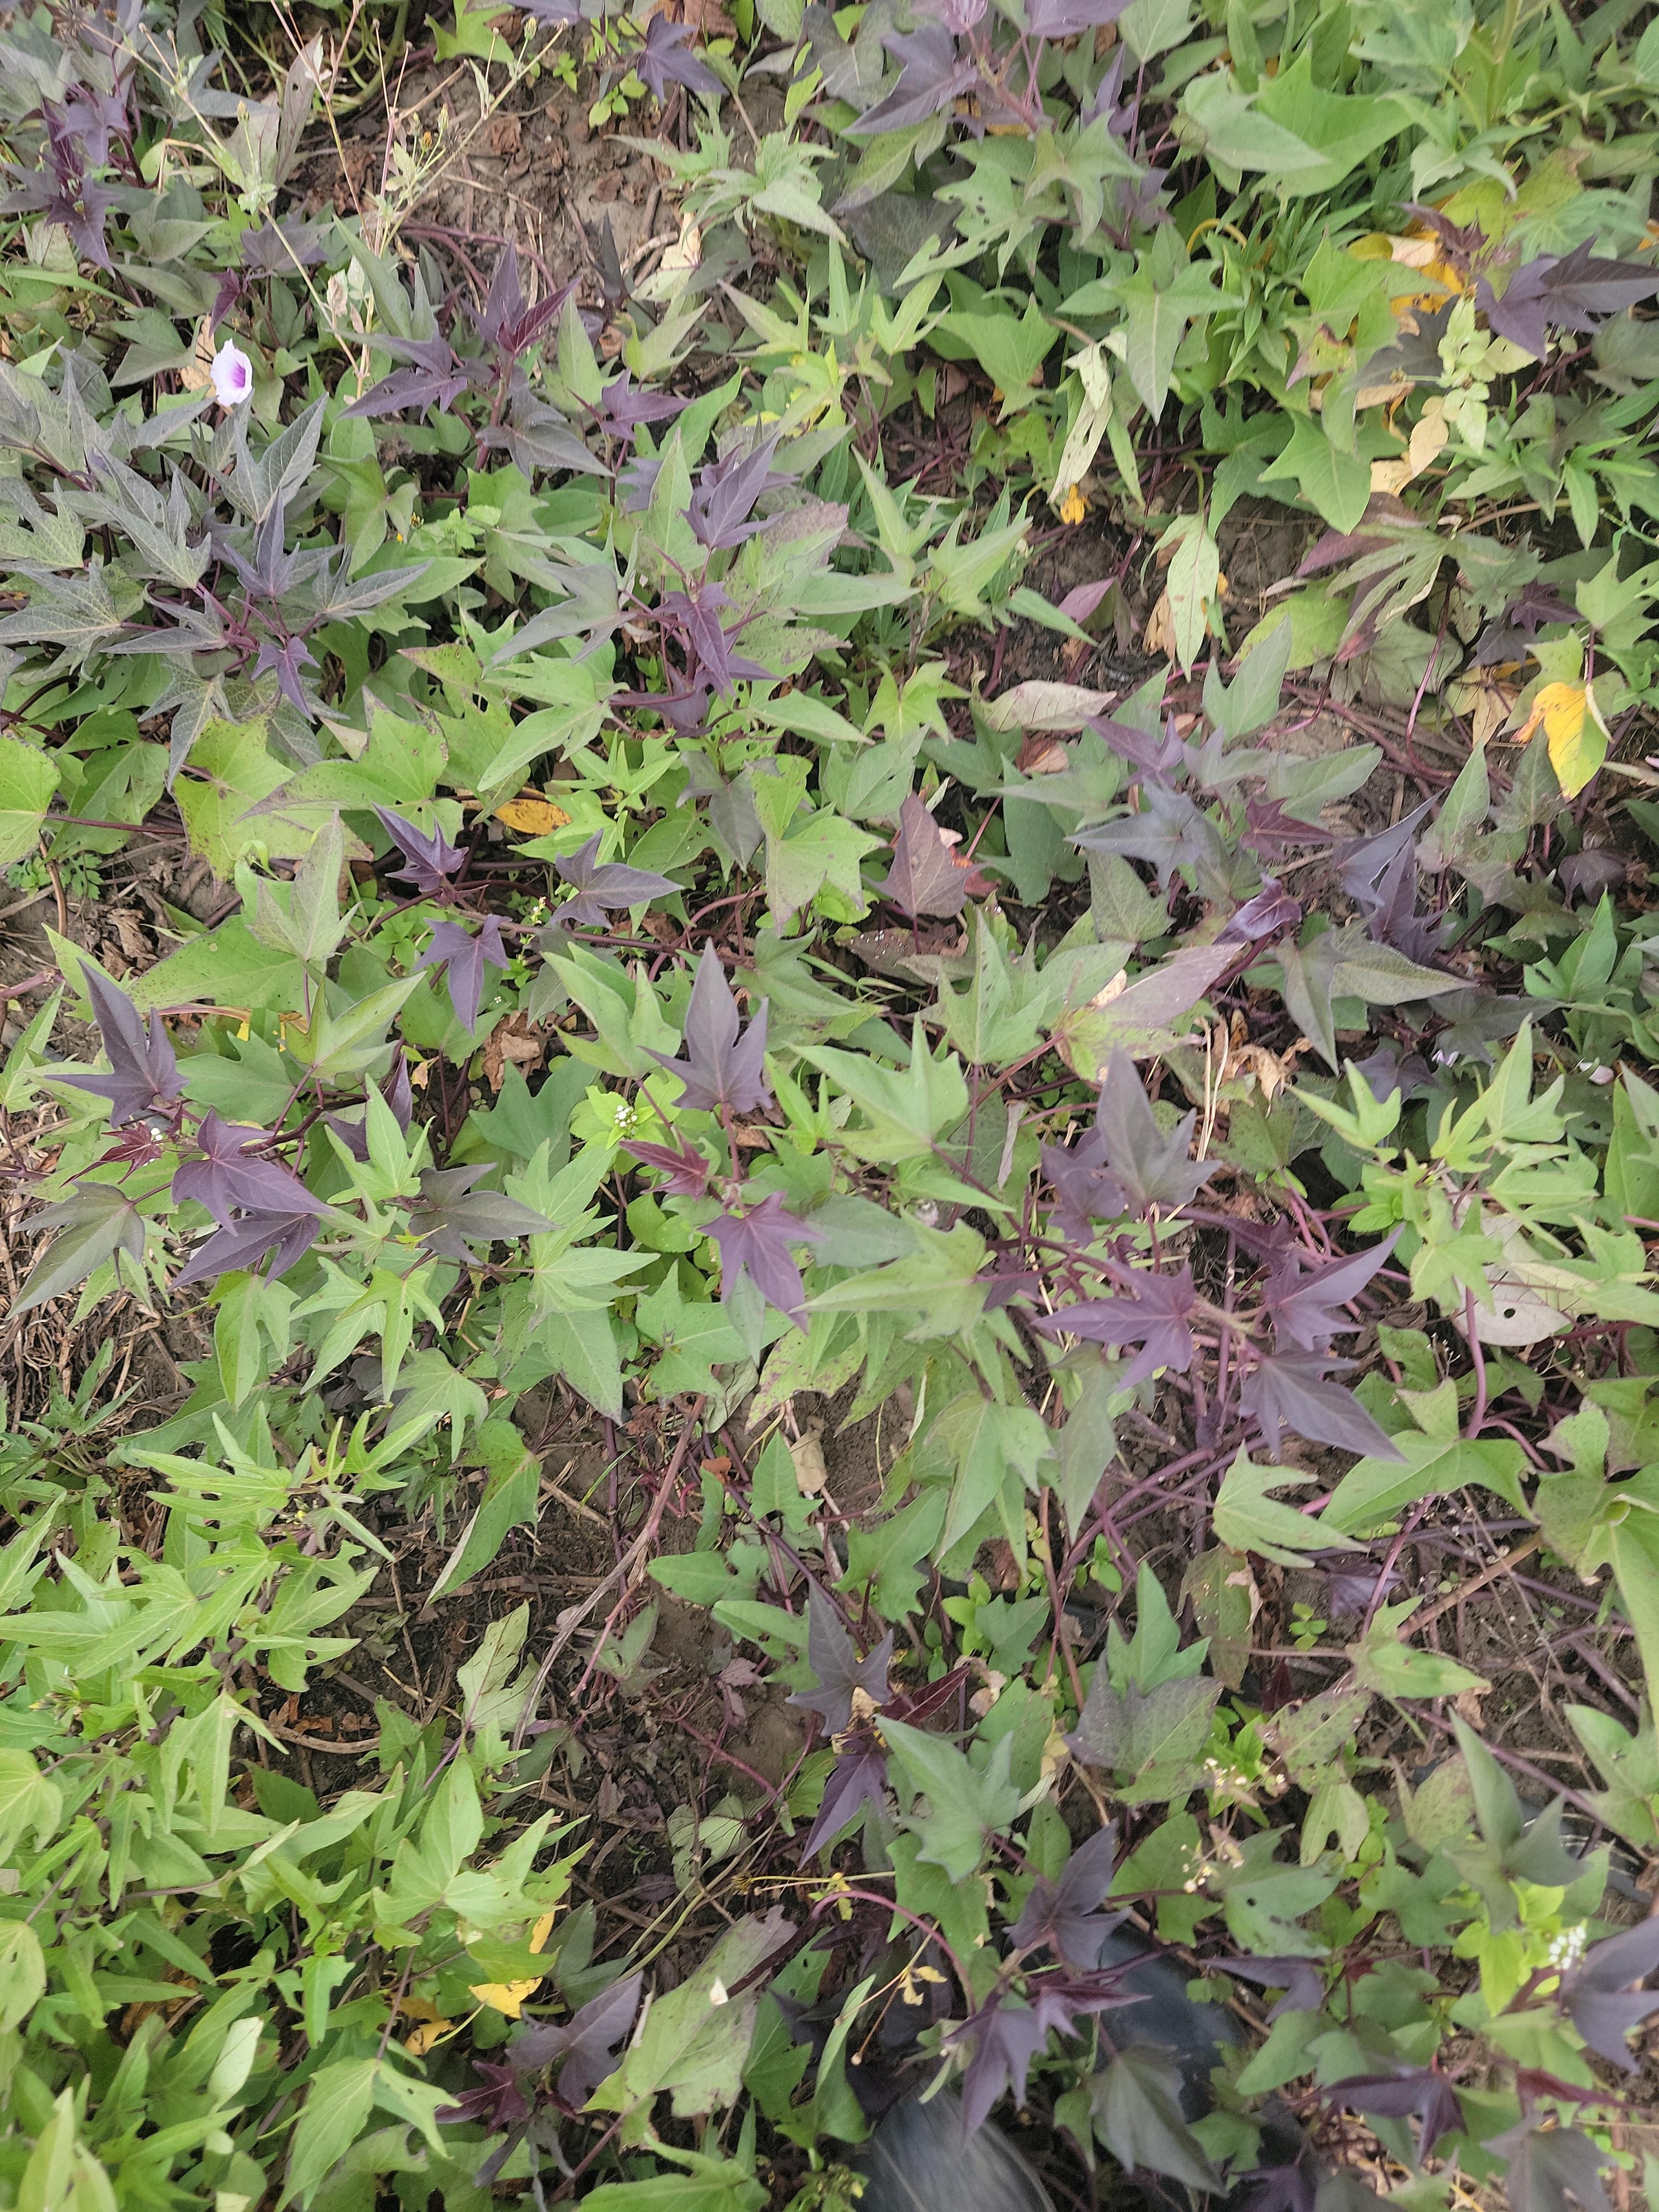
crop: sweet potato
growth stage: flowering
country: Tanzania
